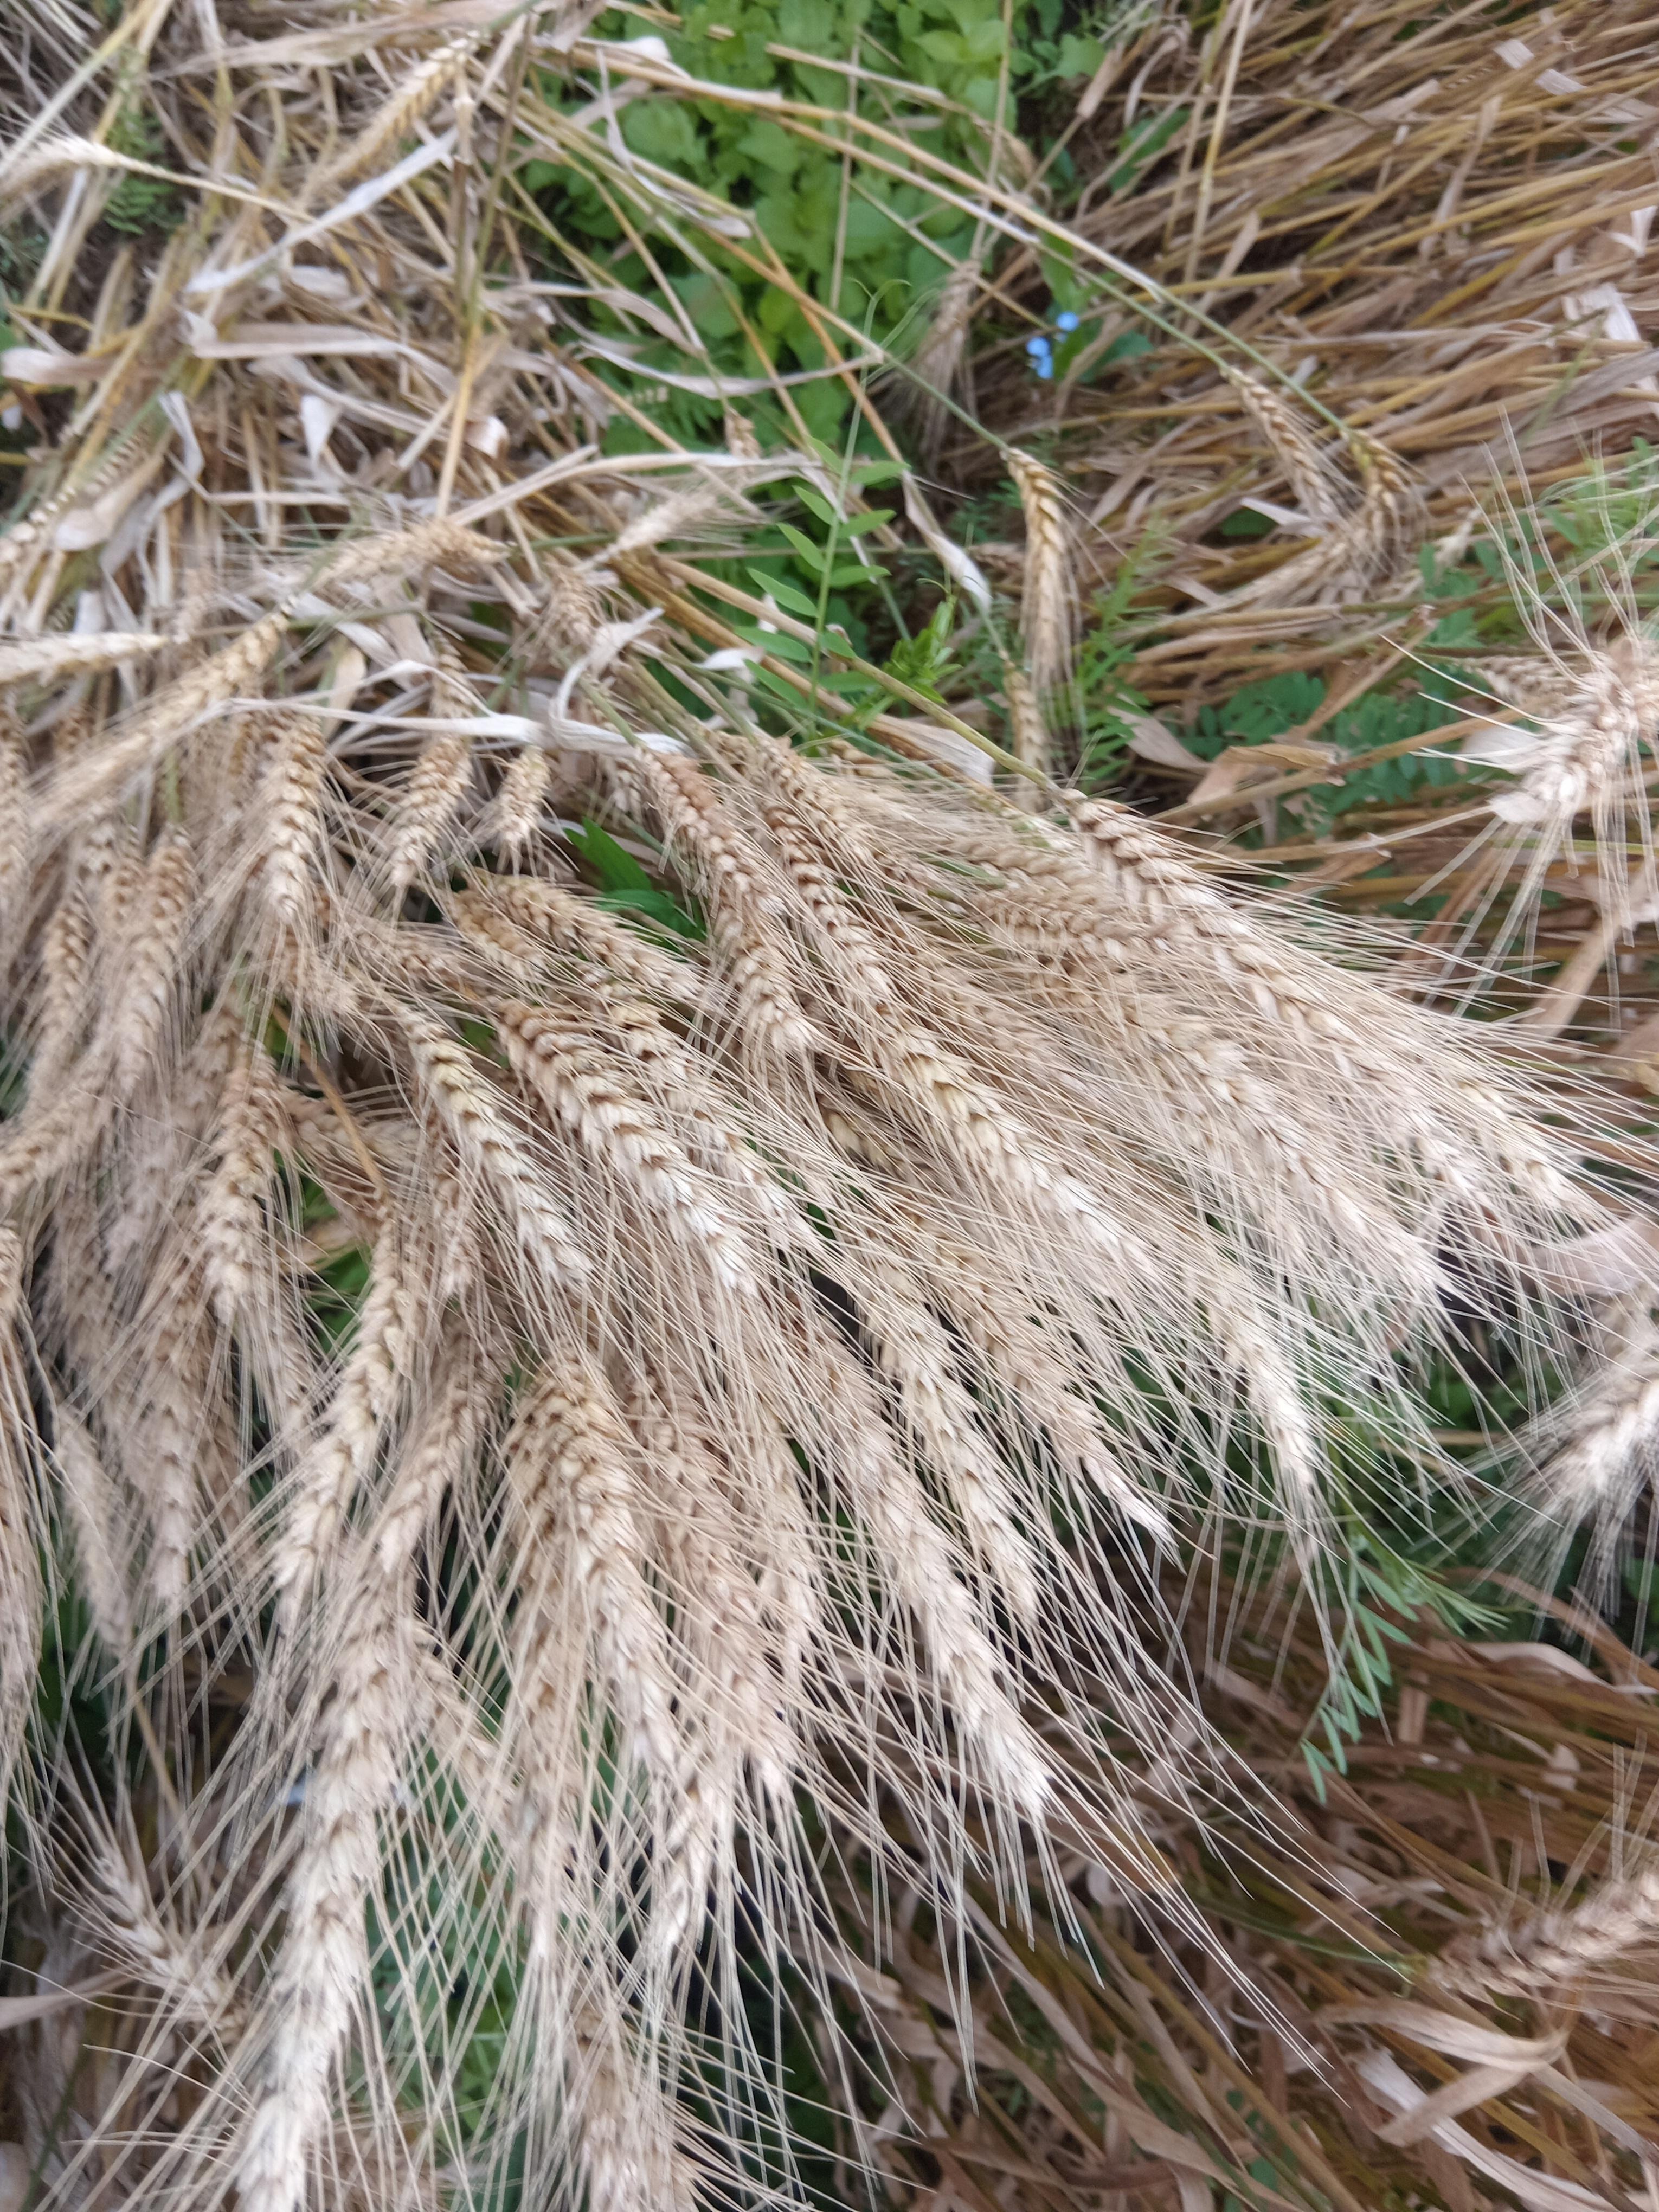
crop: wheat
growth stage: maturity
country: Kenya
